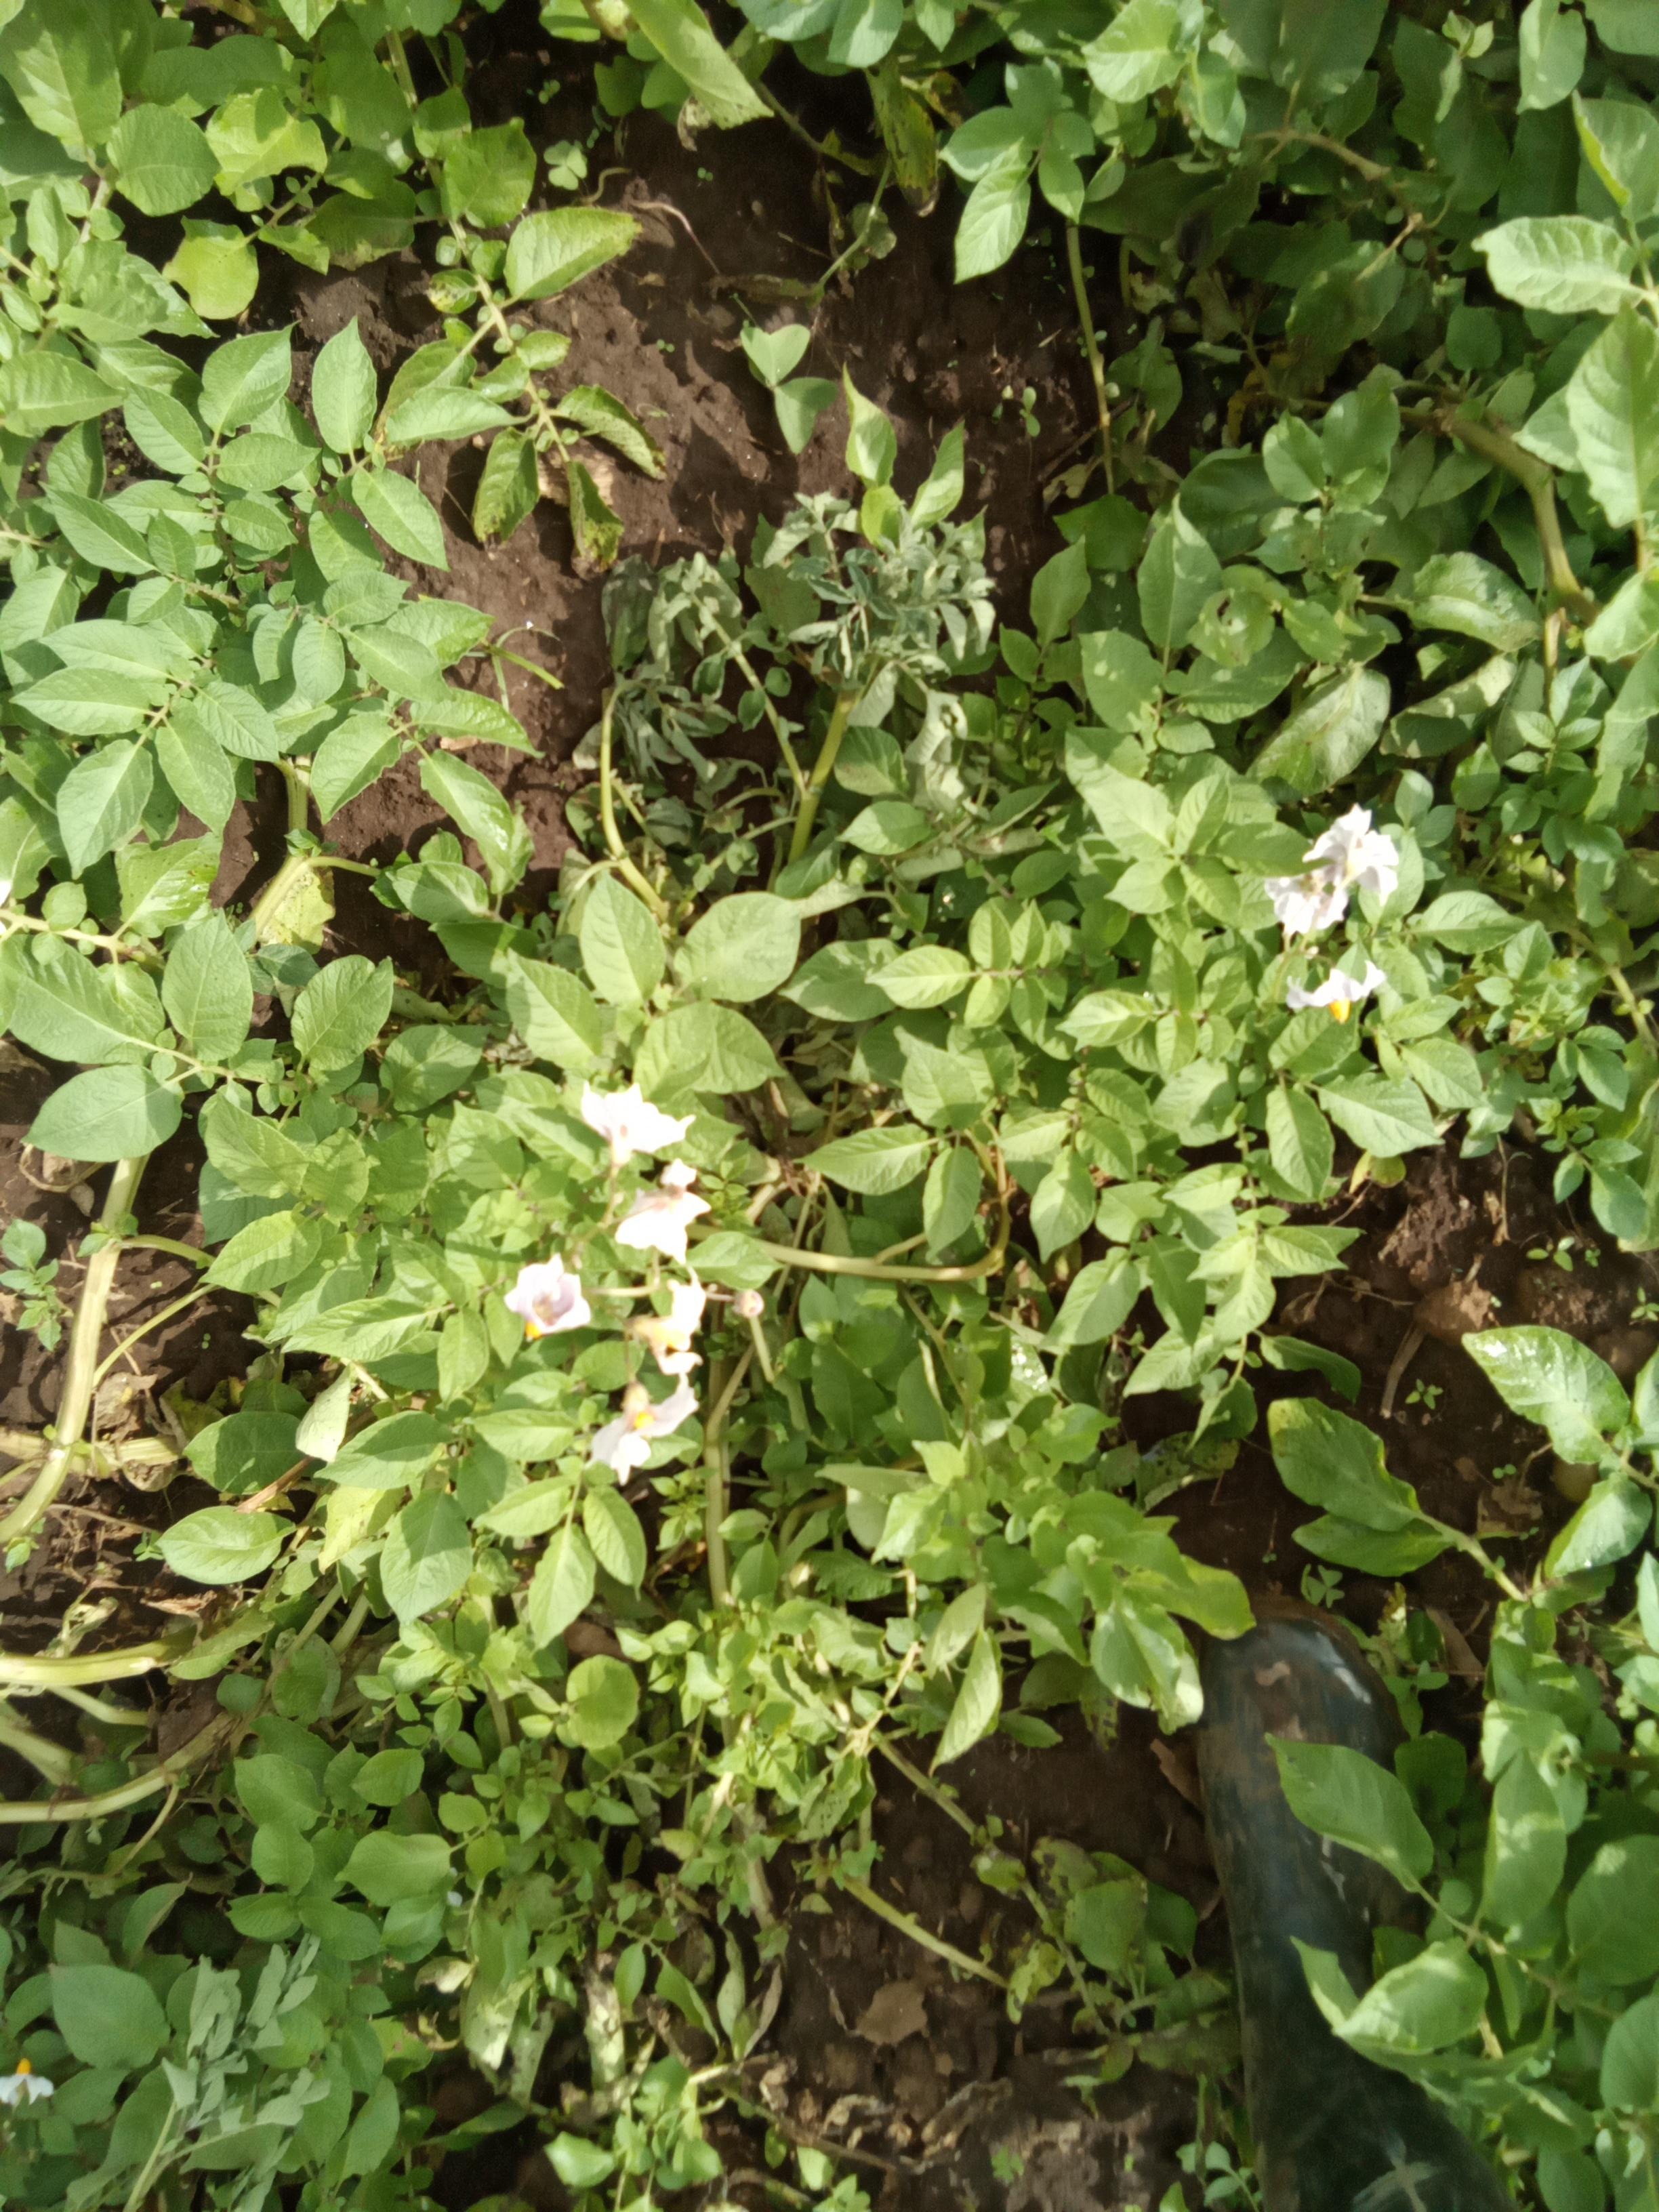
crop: potato
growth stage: flowering
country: Kenya
